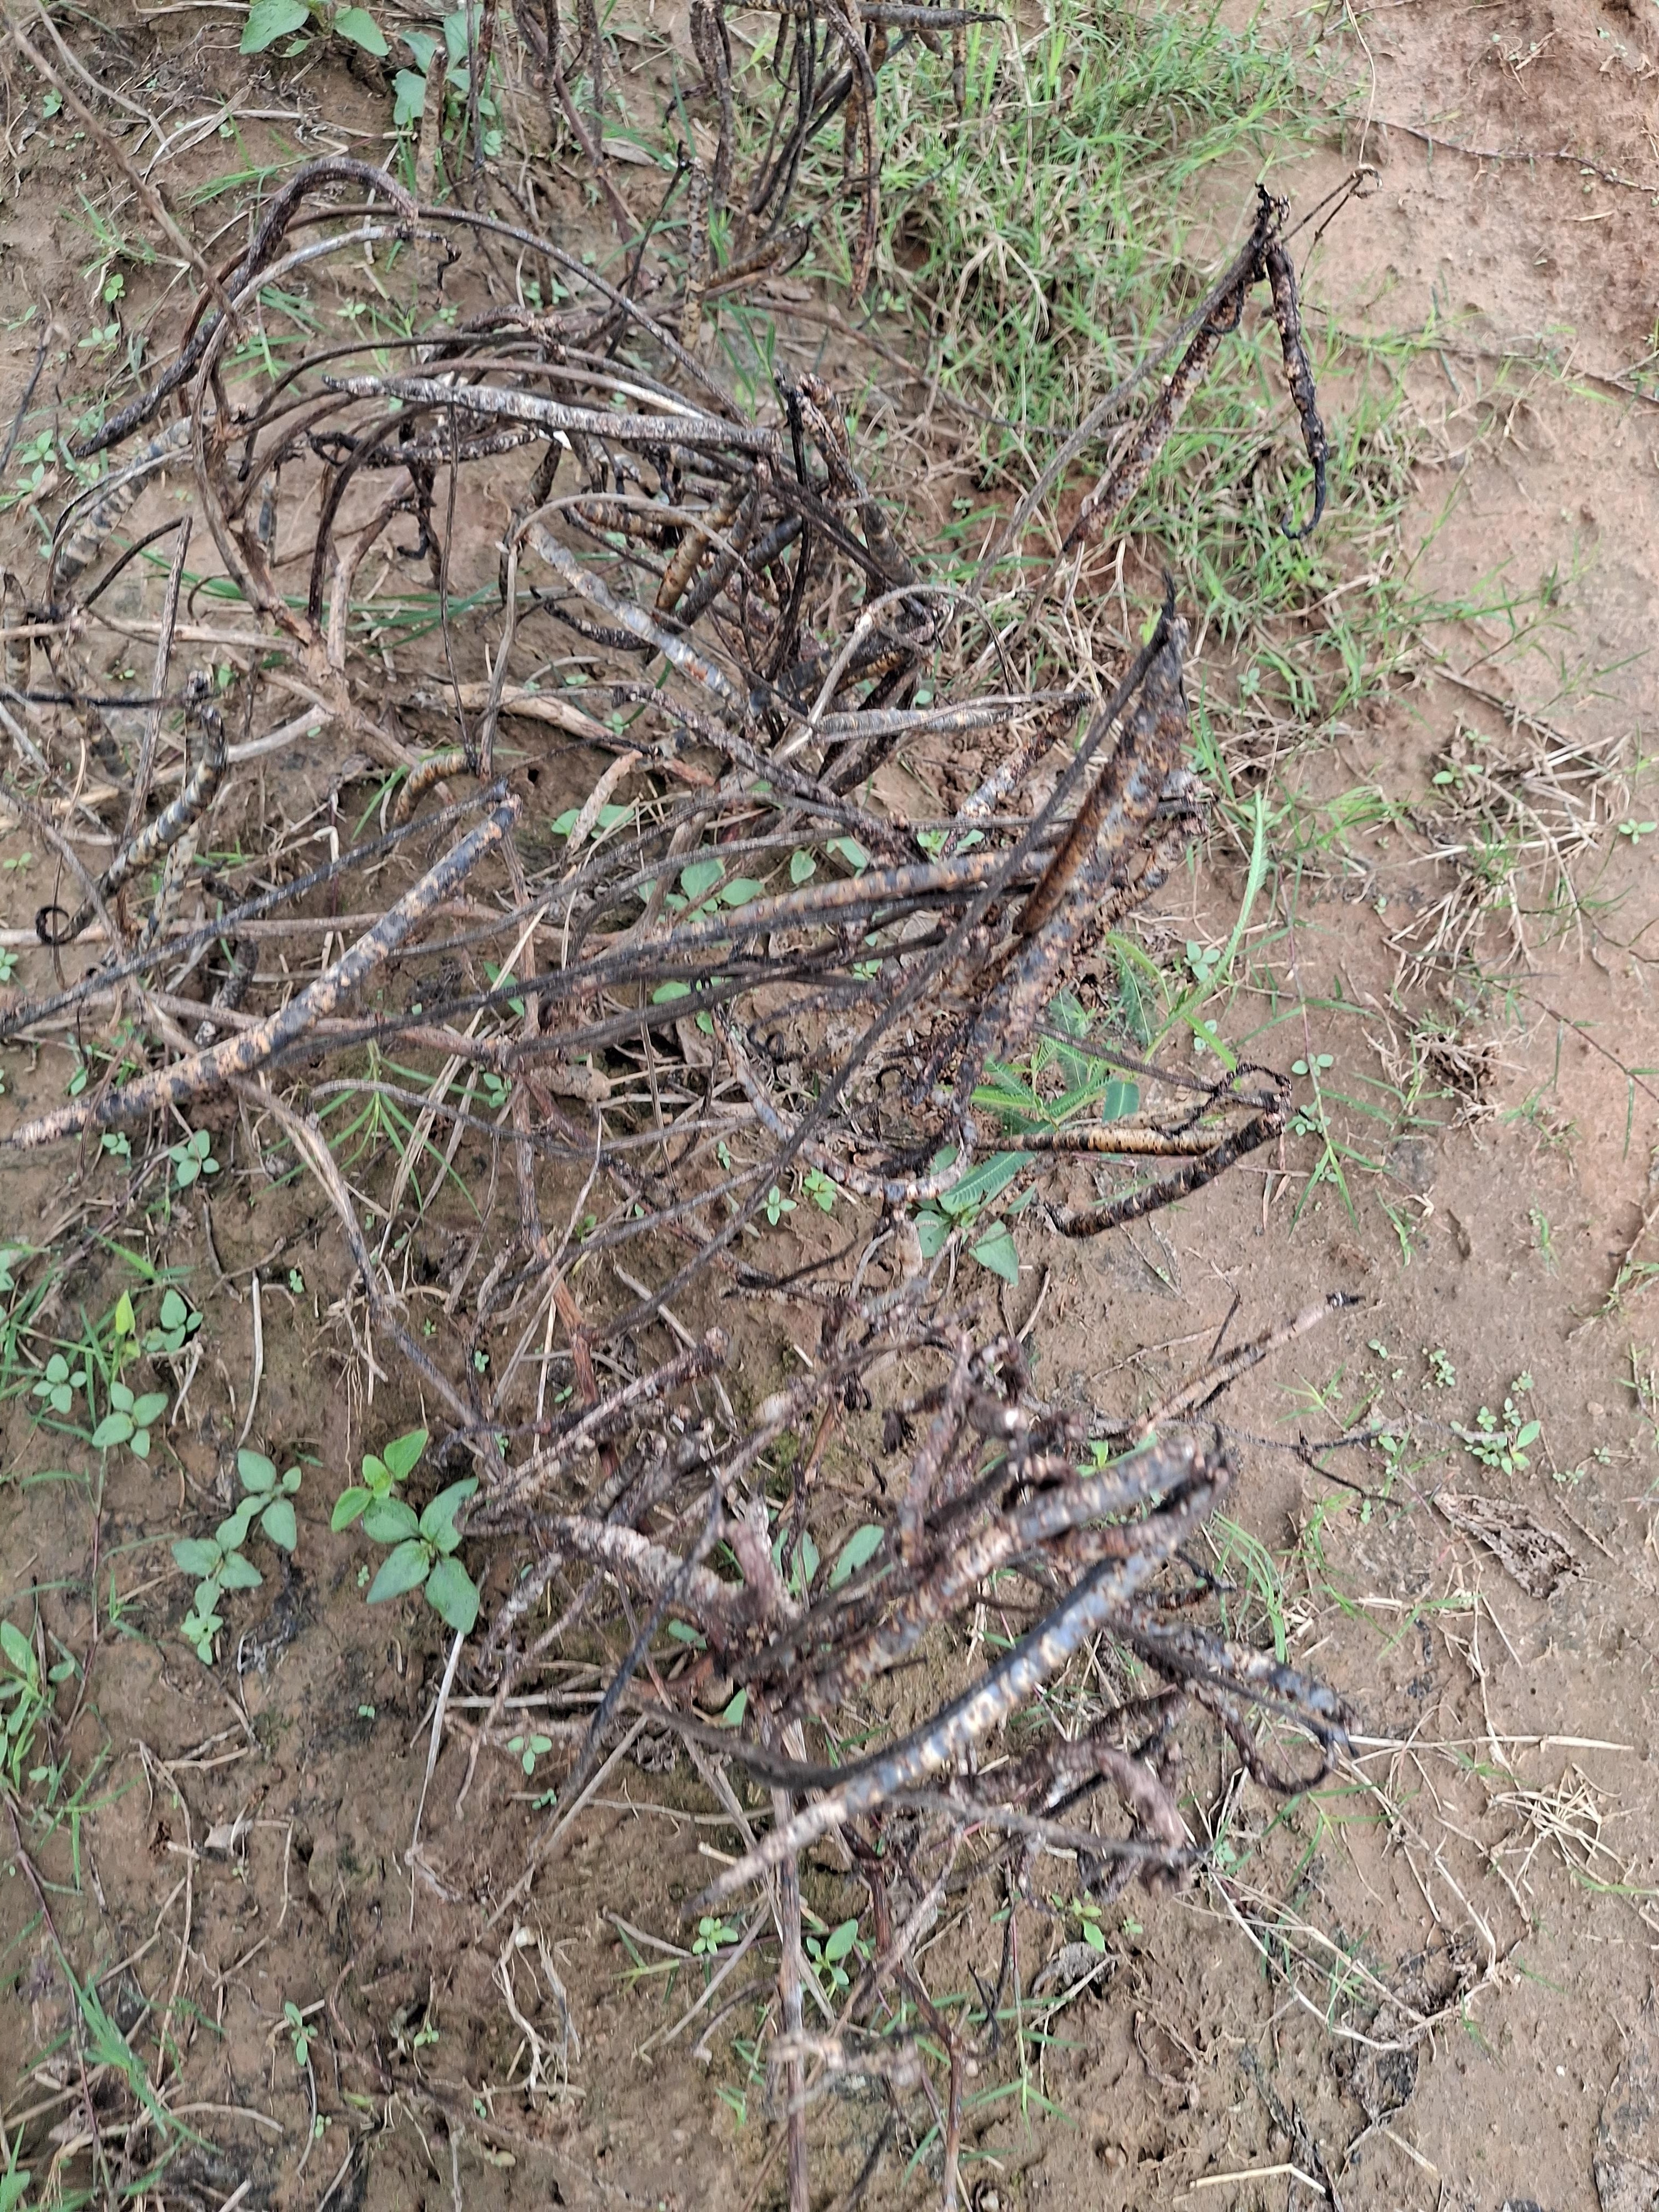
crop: cowpea
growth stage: maturity
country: Nigeria
